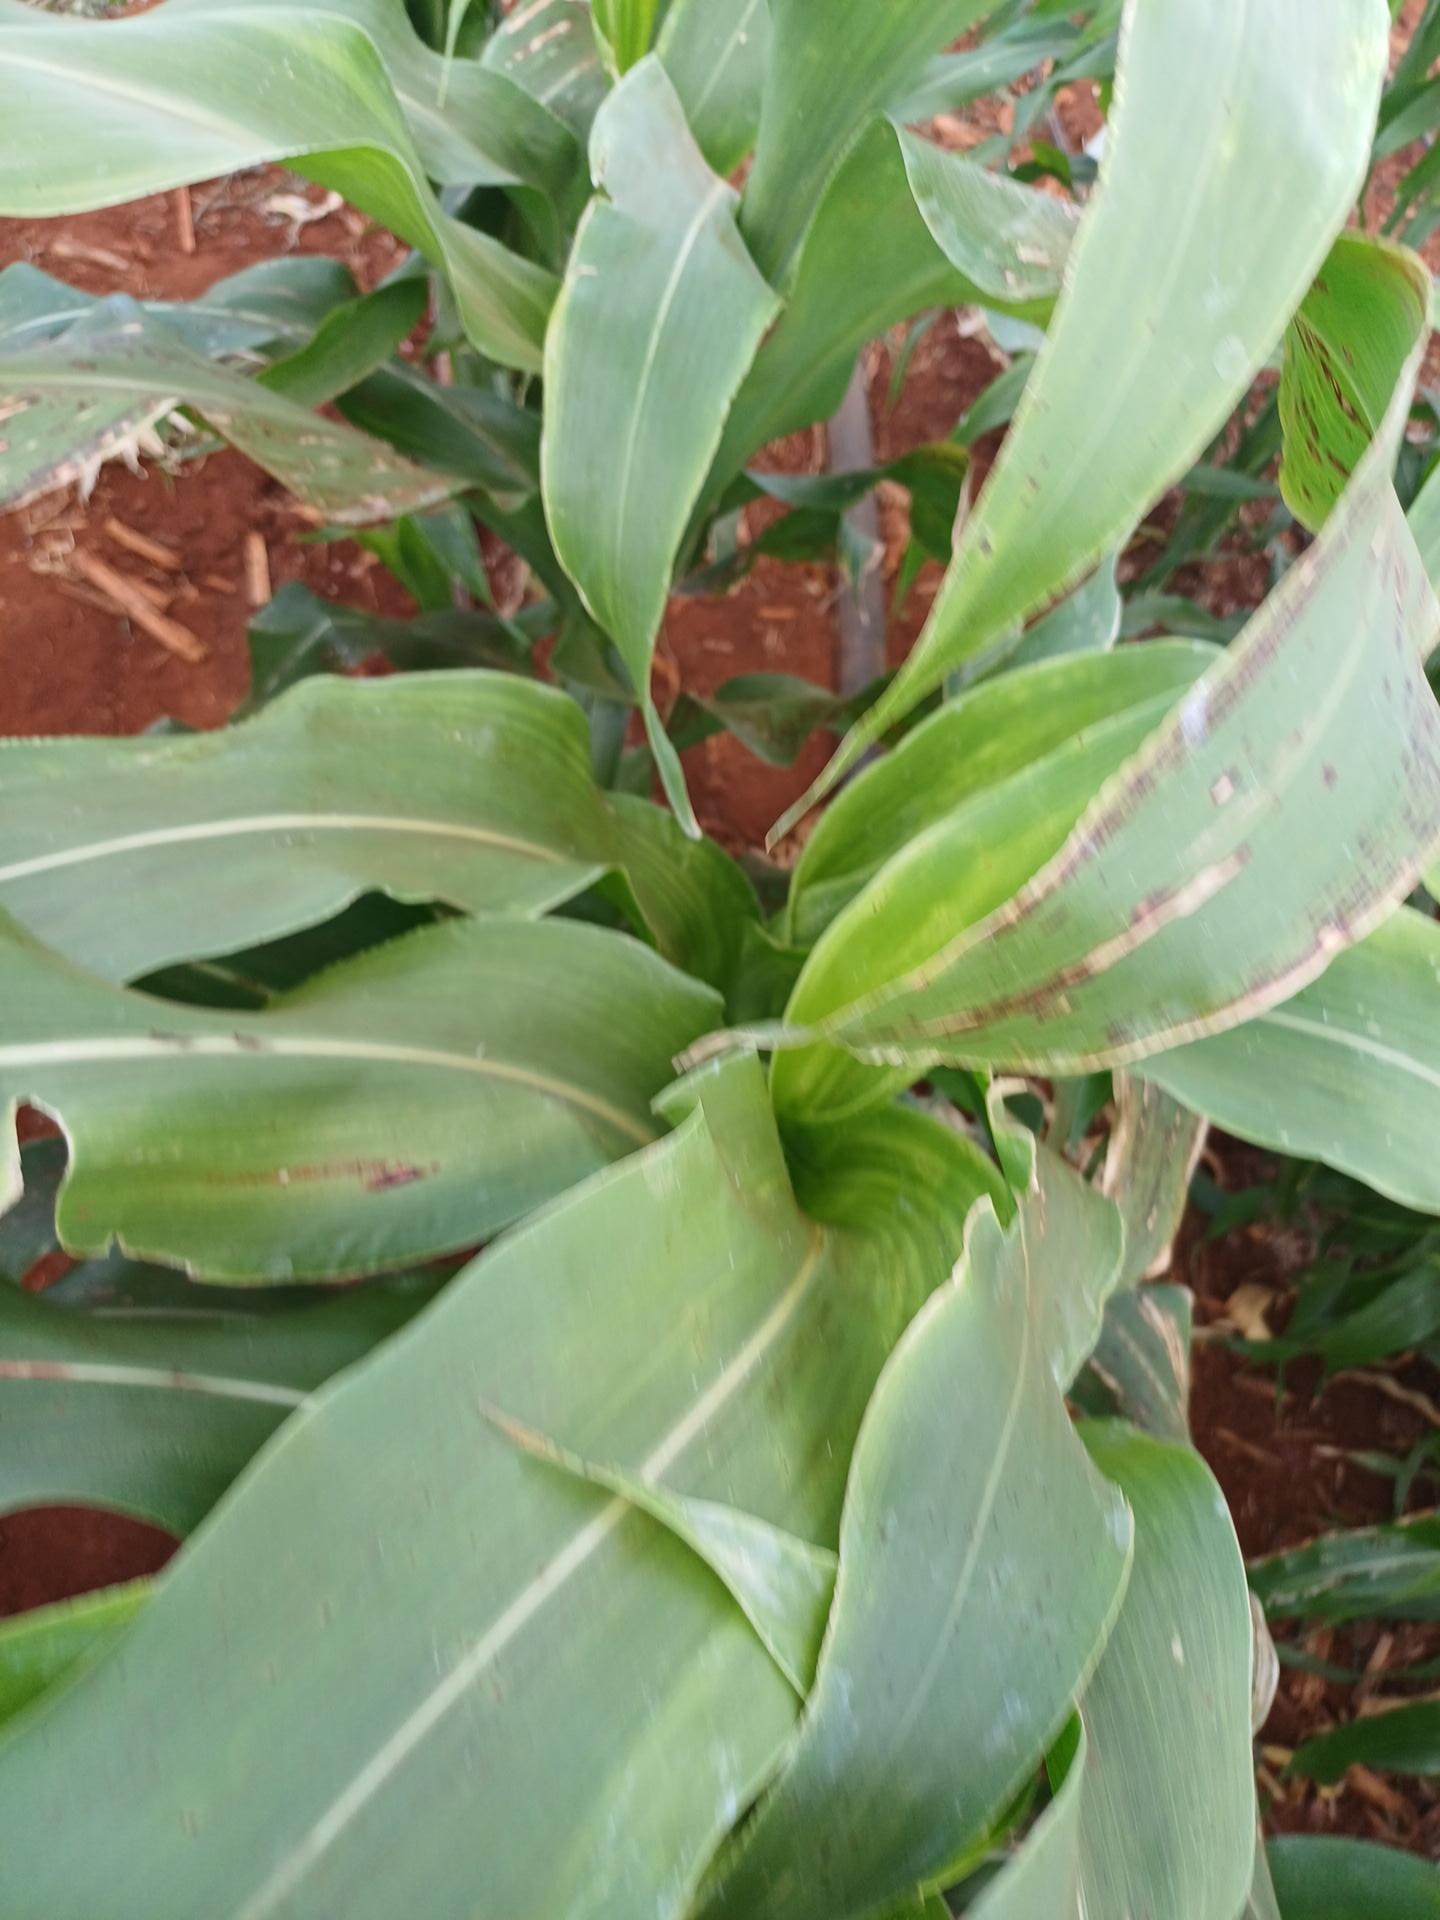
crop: sorghum
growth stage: vegetative
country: Kenya
